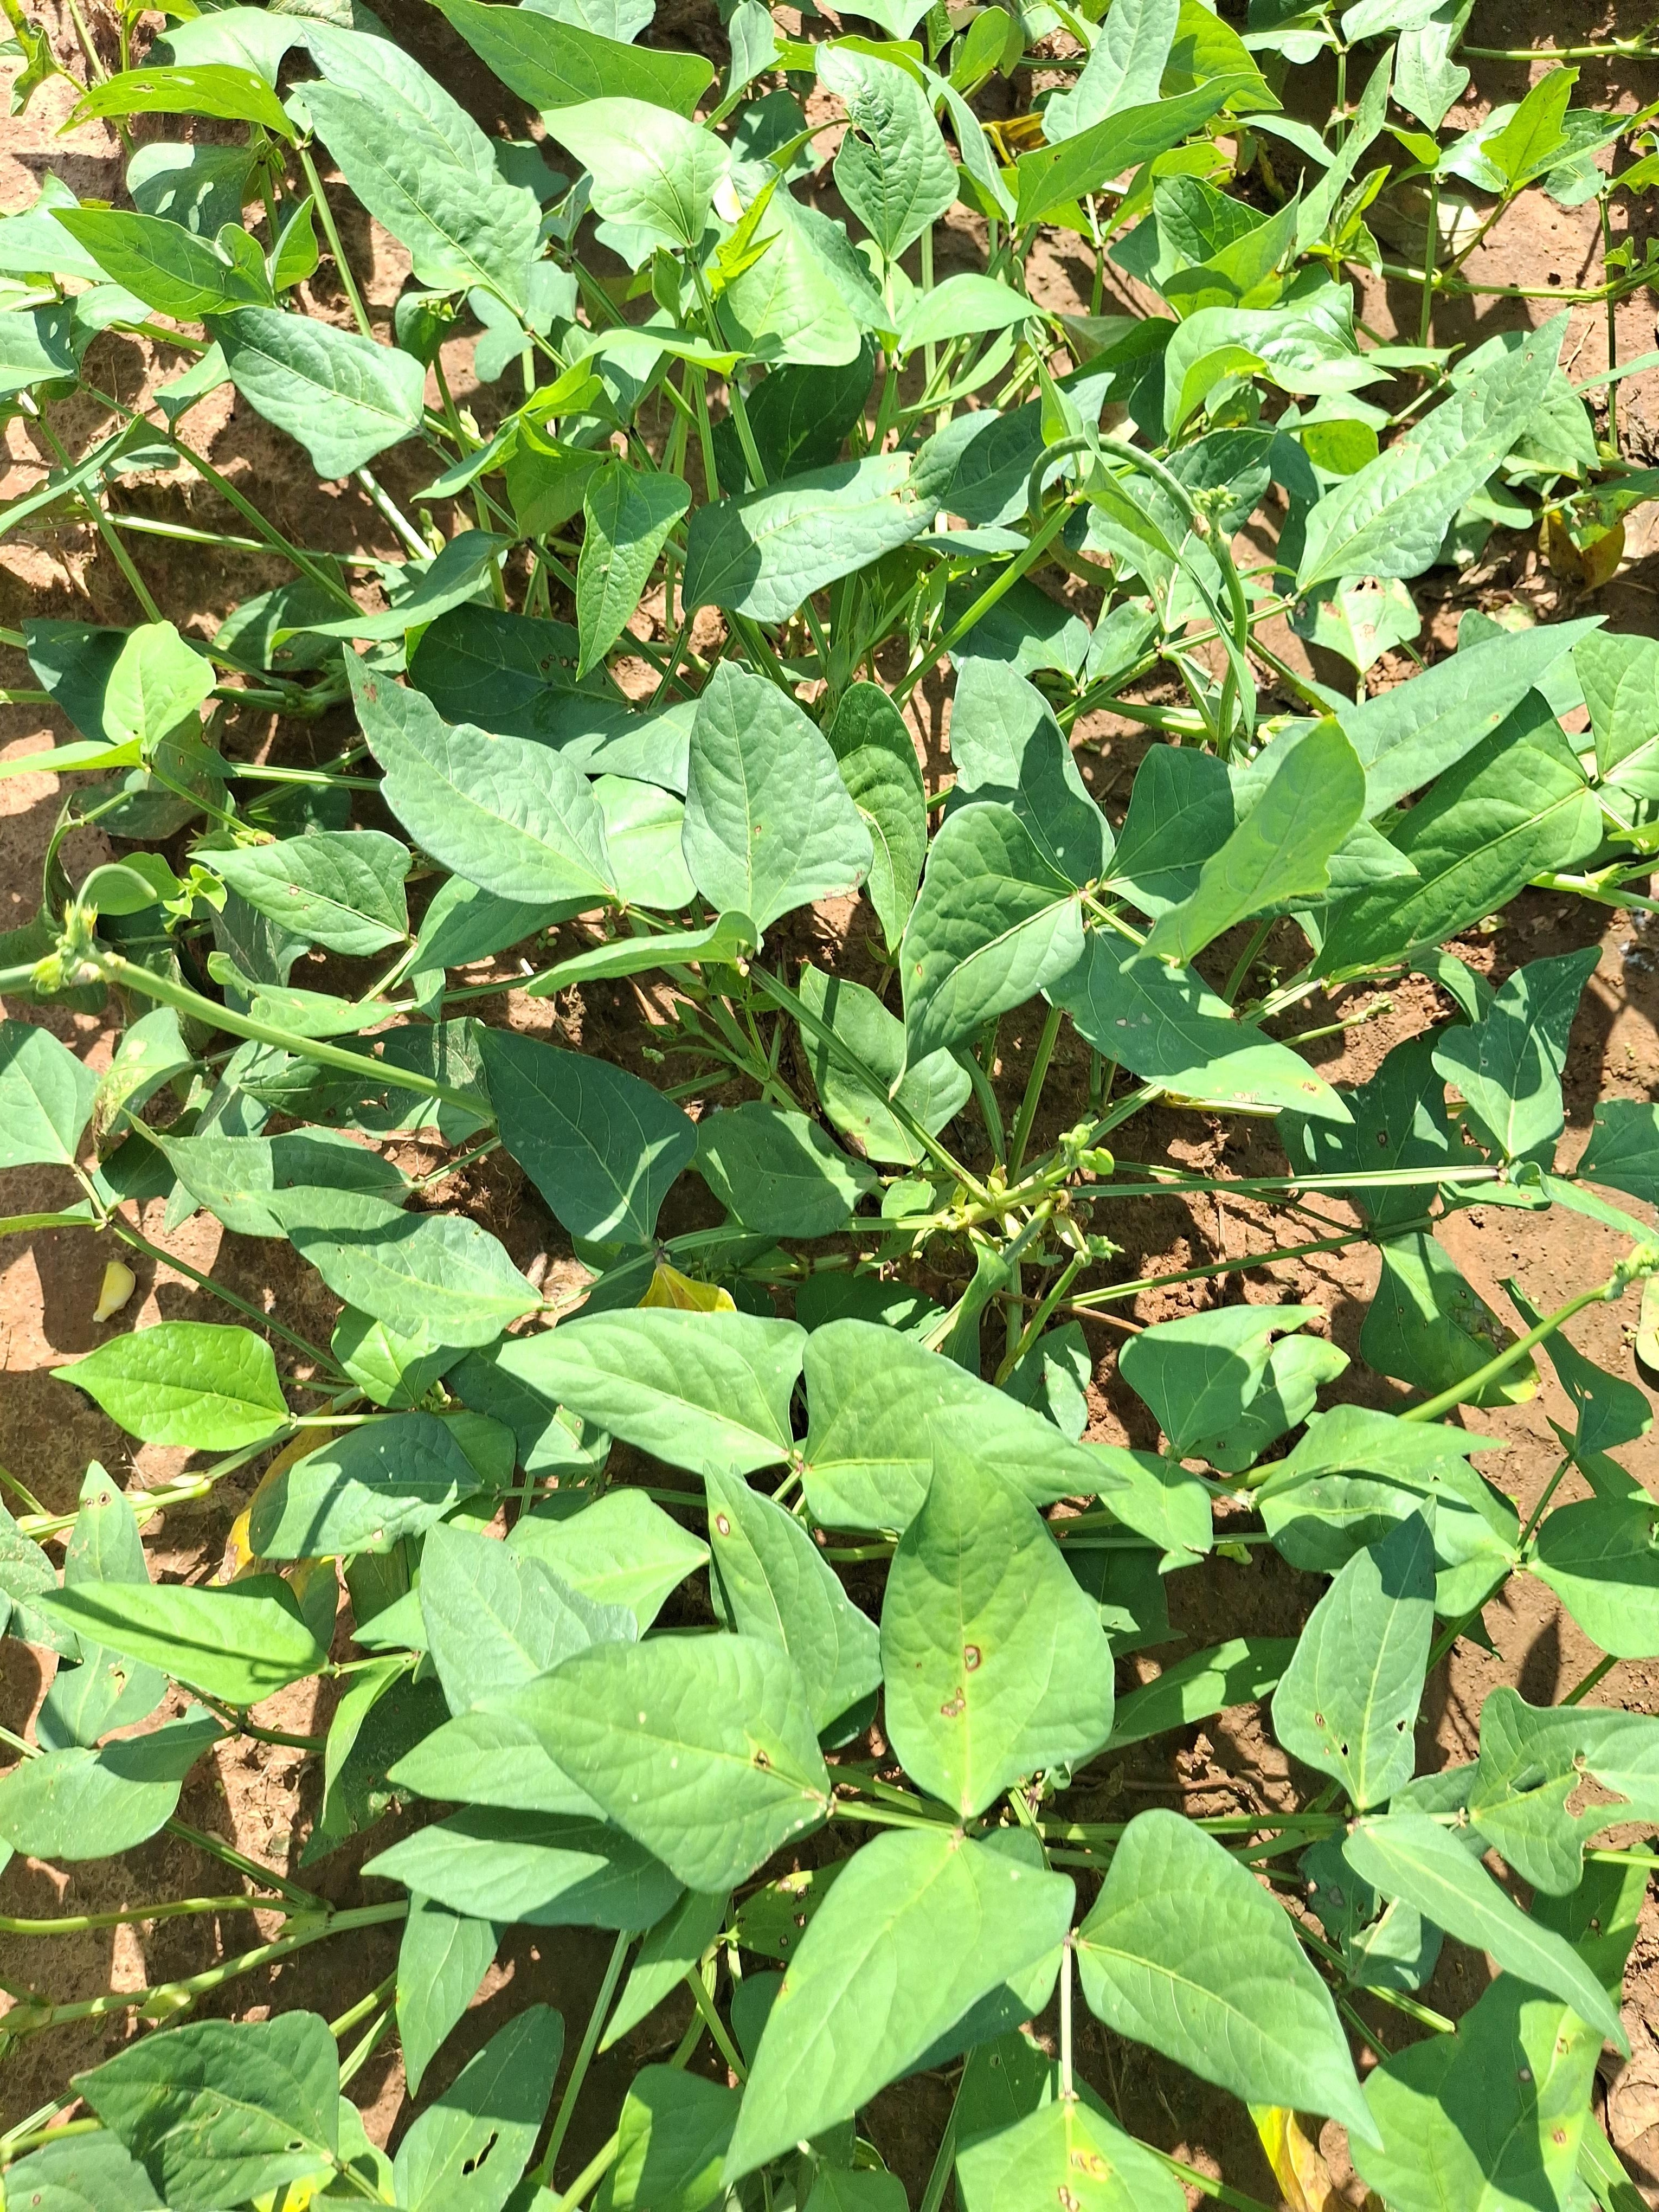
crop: cowpea
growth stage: flowering
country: Nigeria
